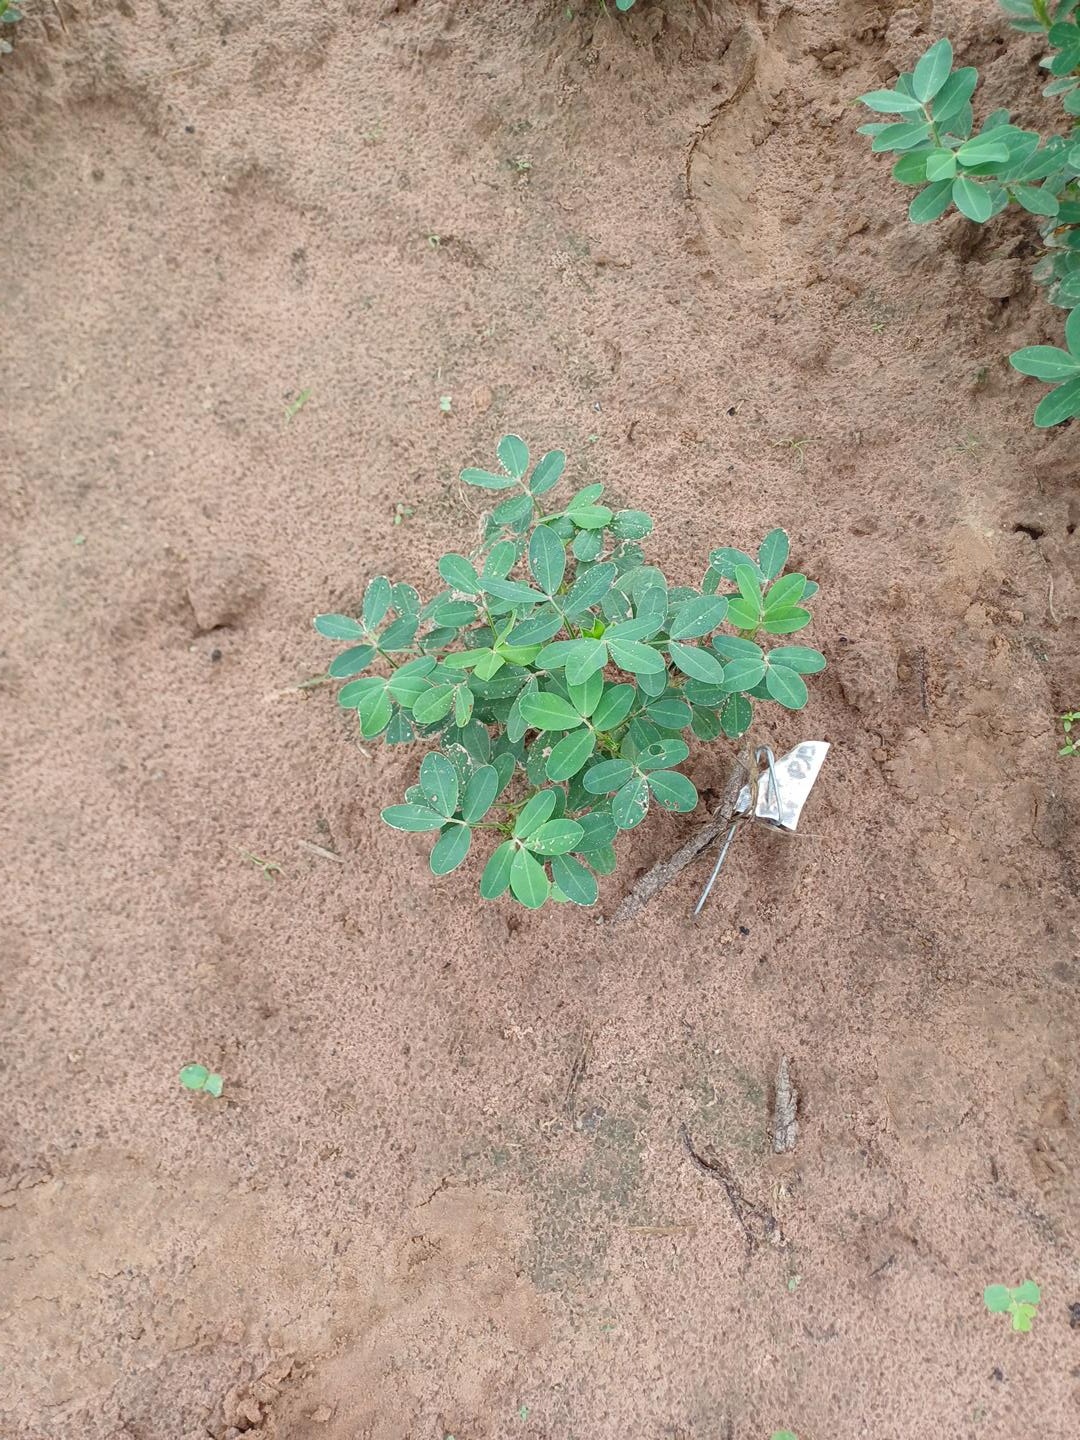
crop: groundnut
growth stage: flowering
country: Senegal
